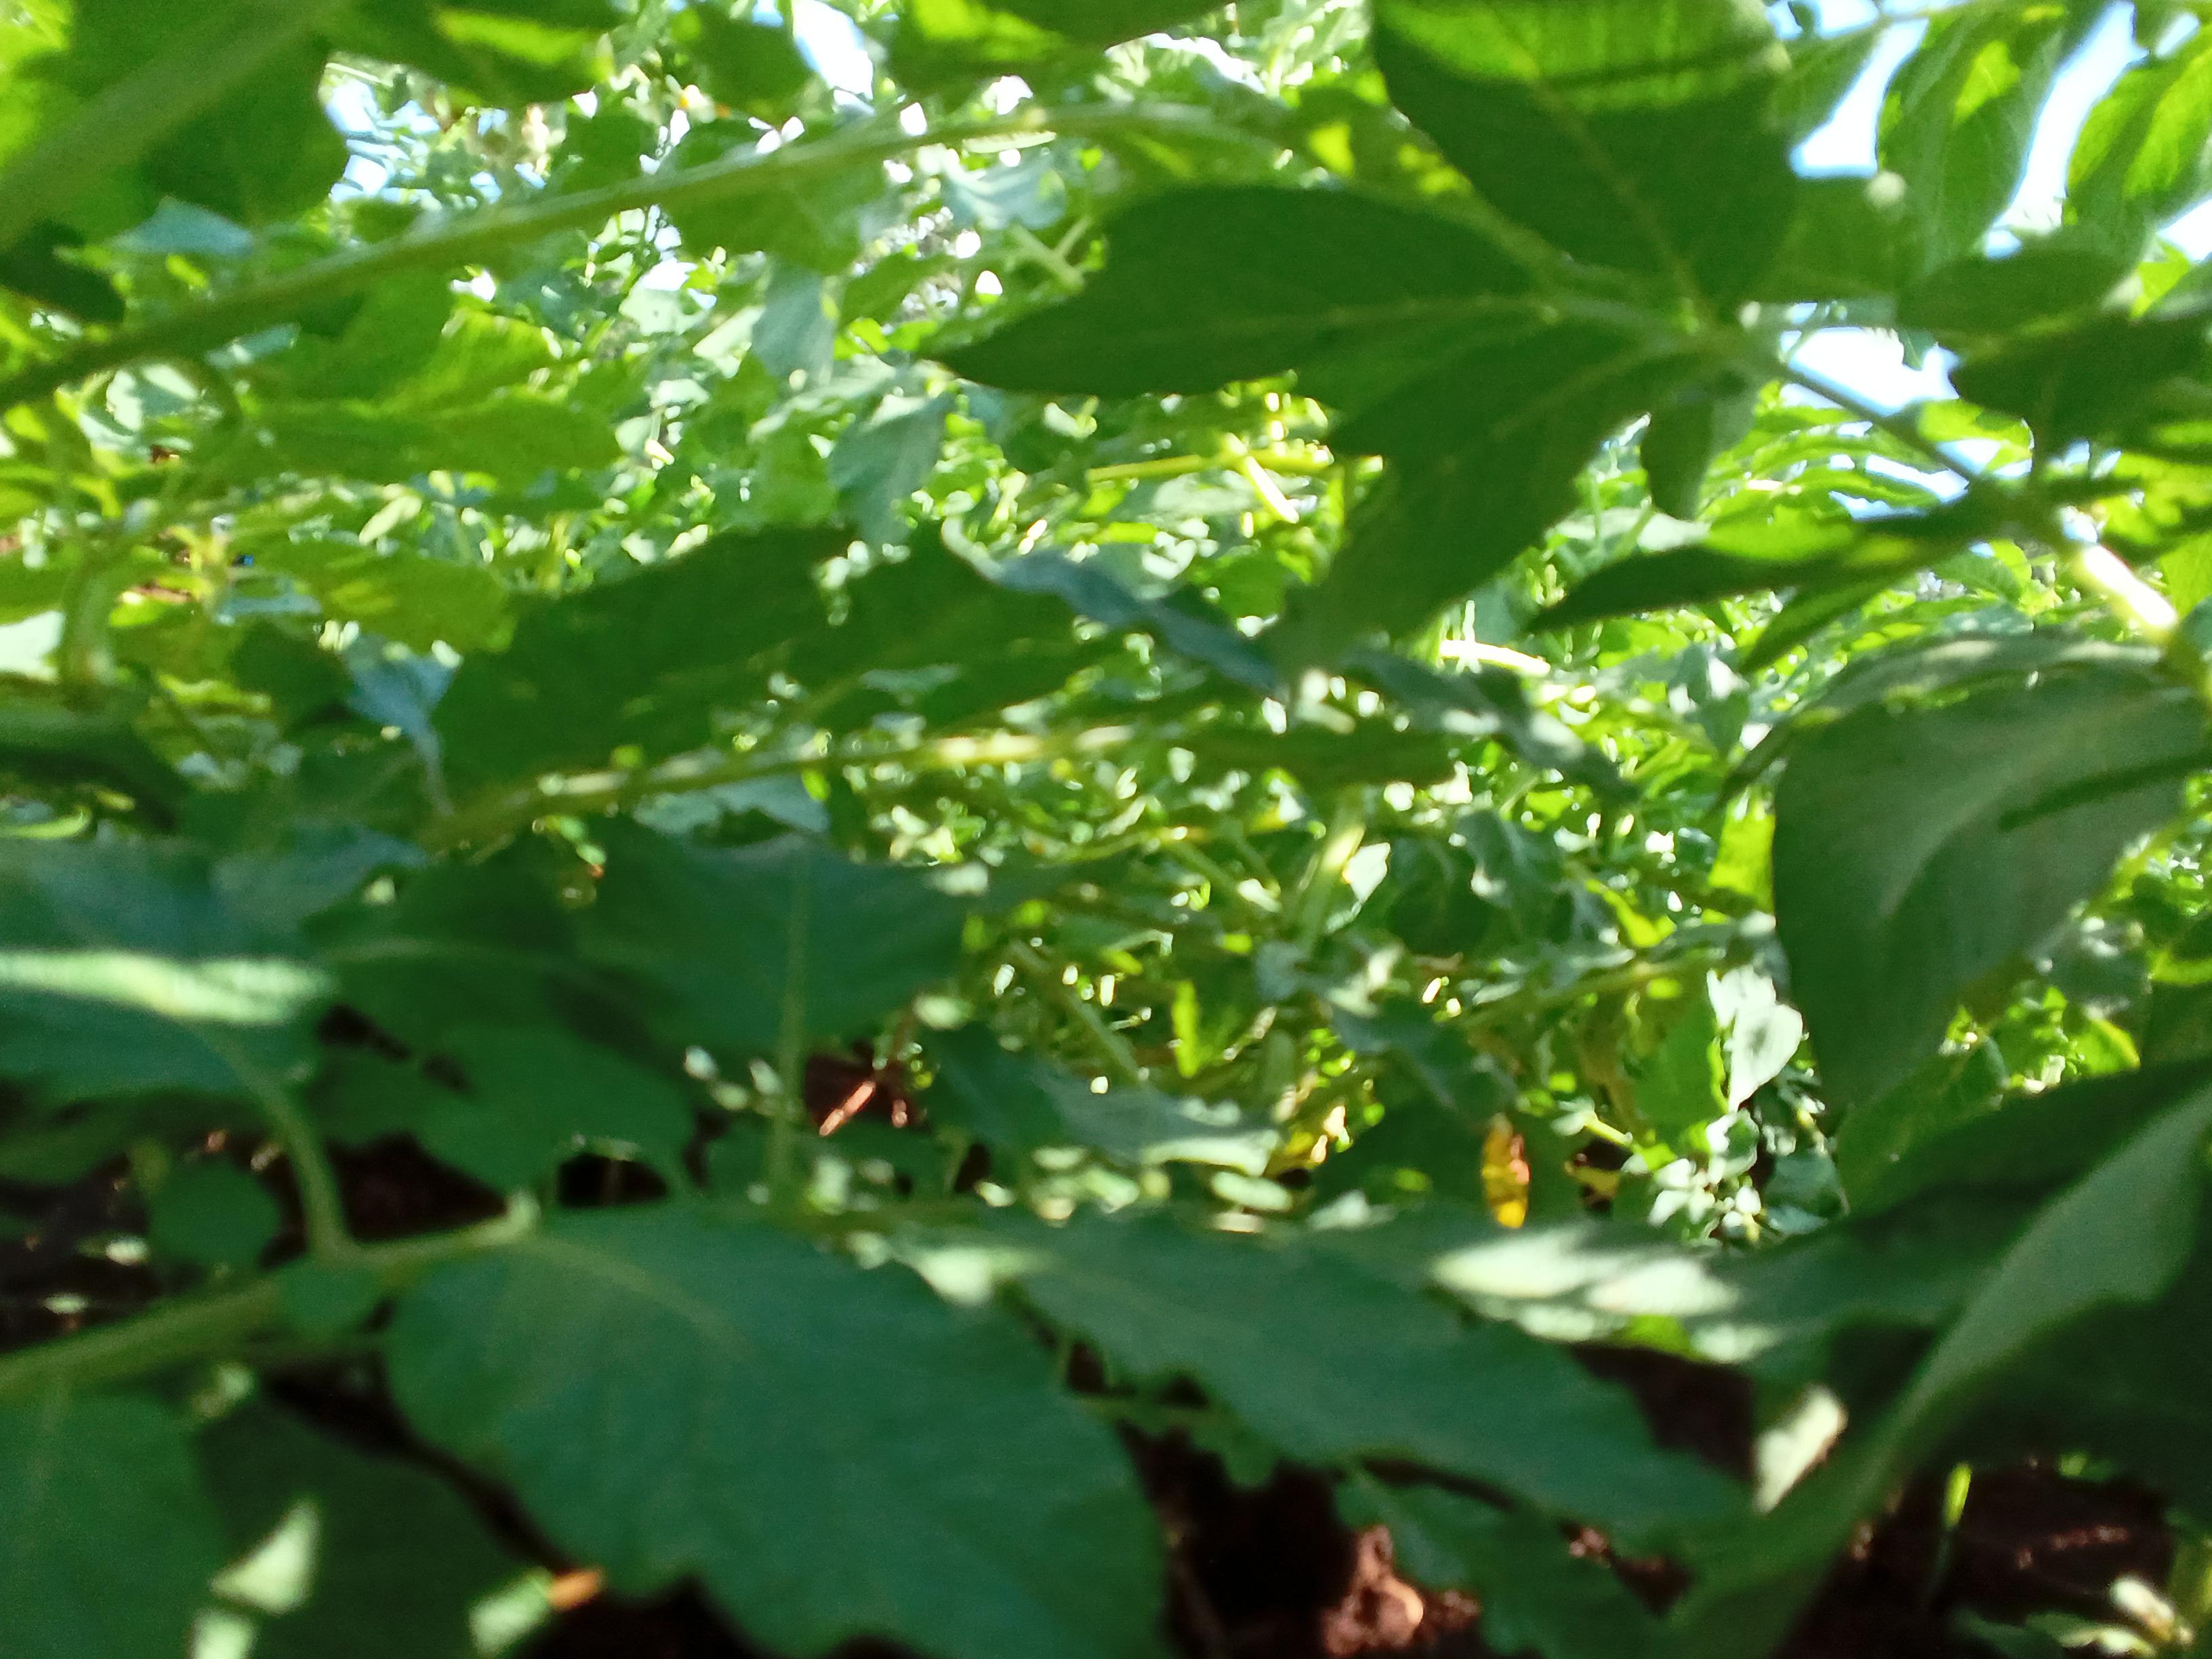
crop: potato
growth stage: flowering
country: Kenya
